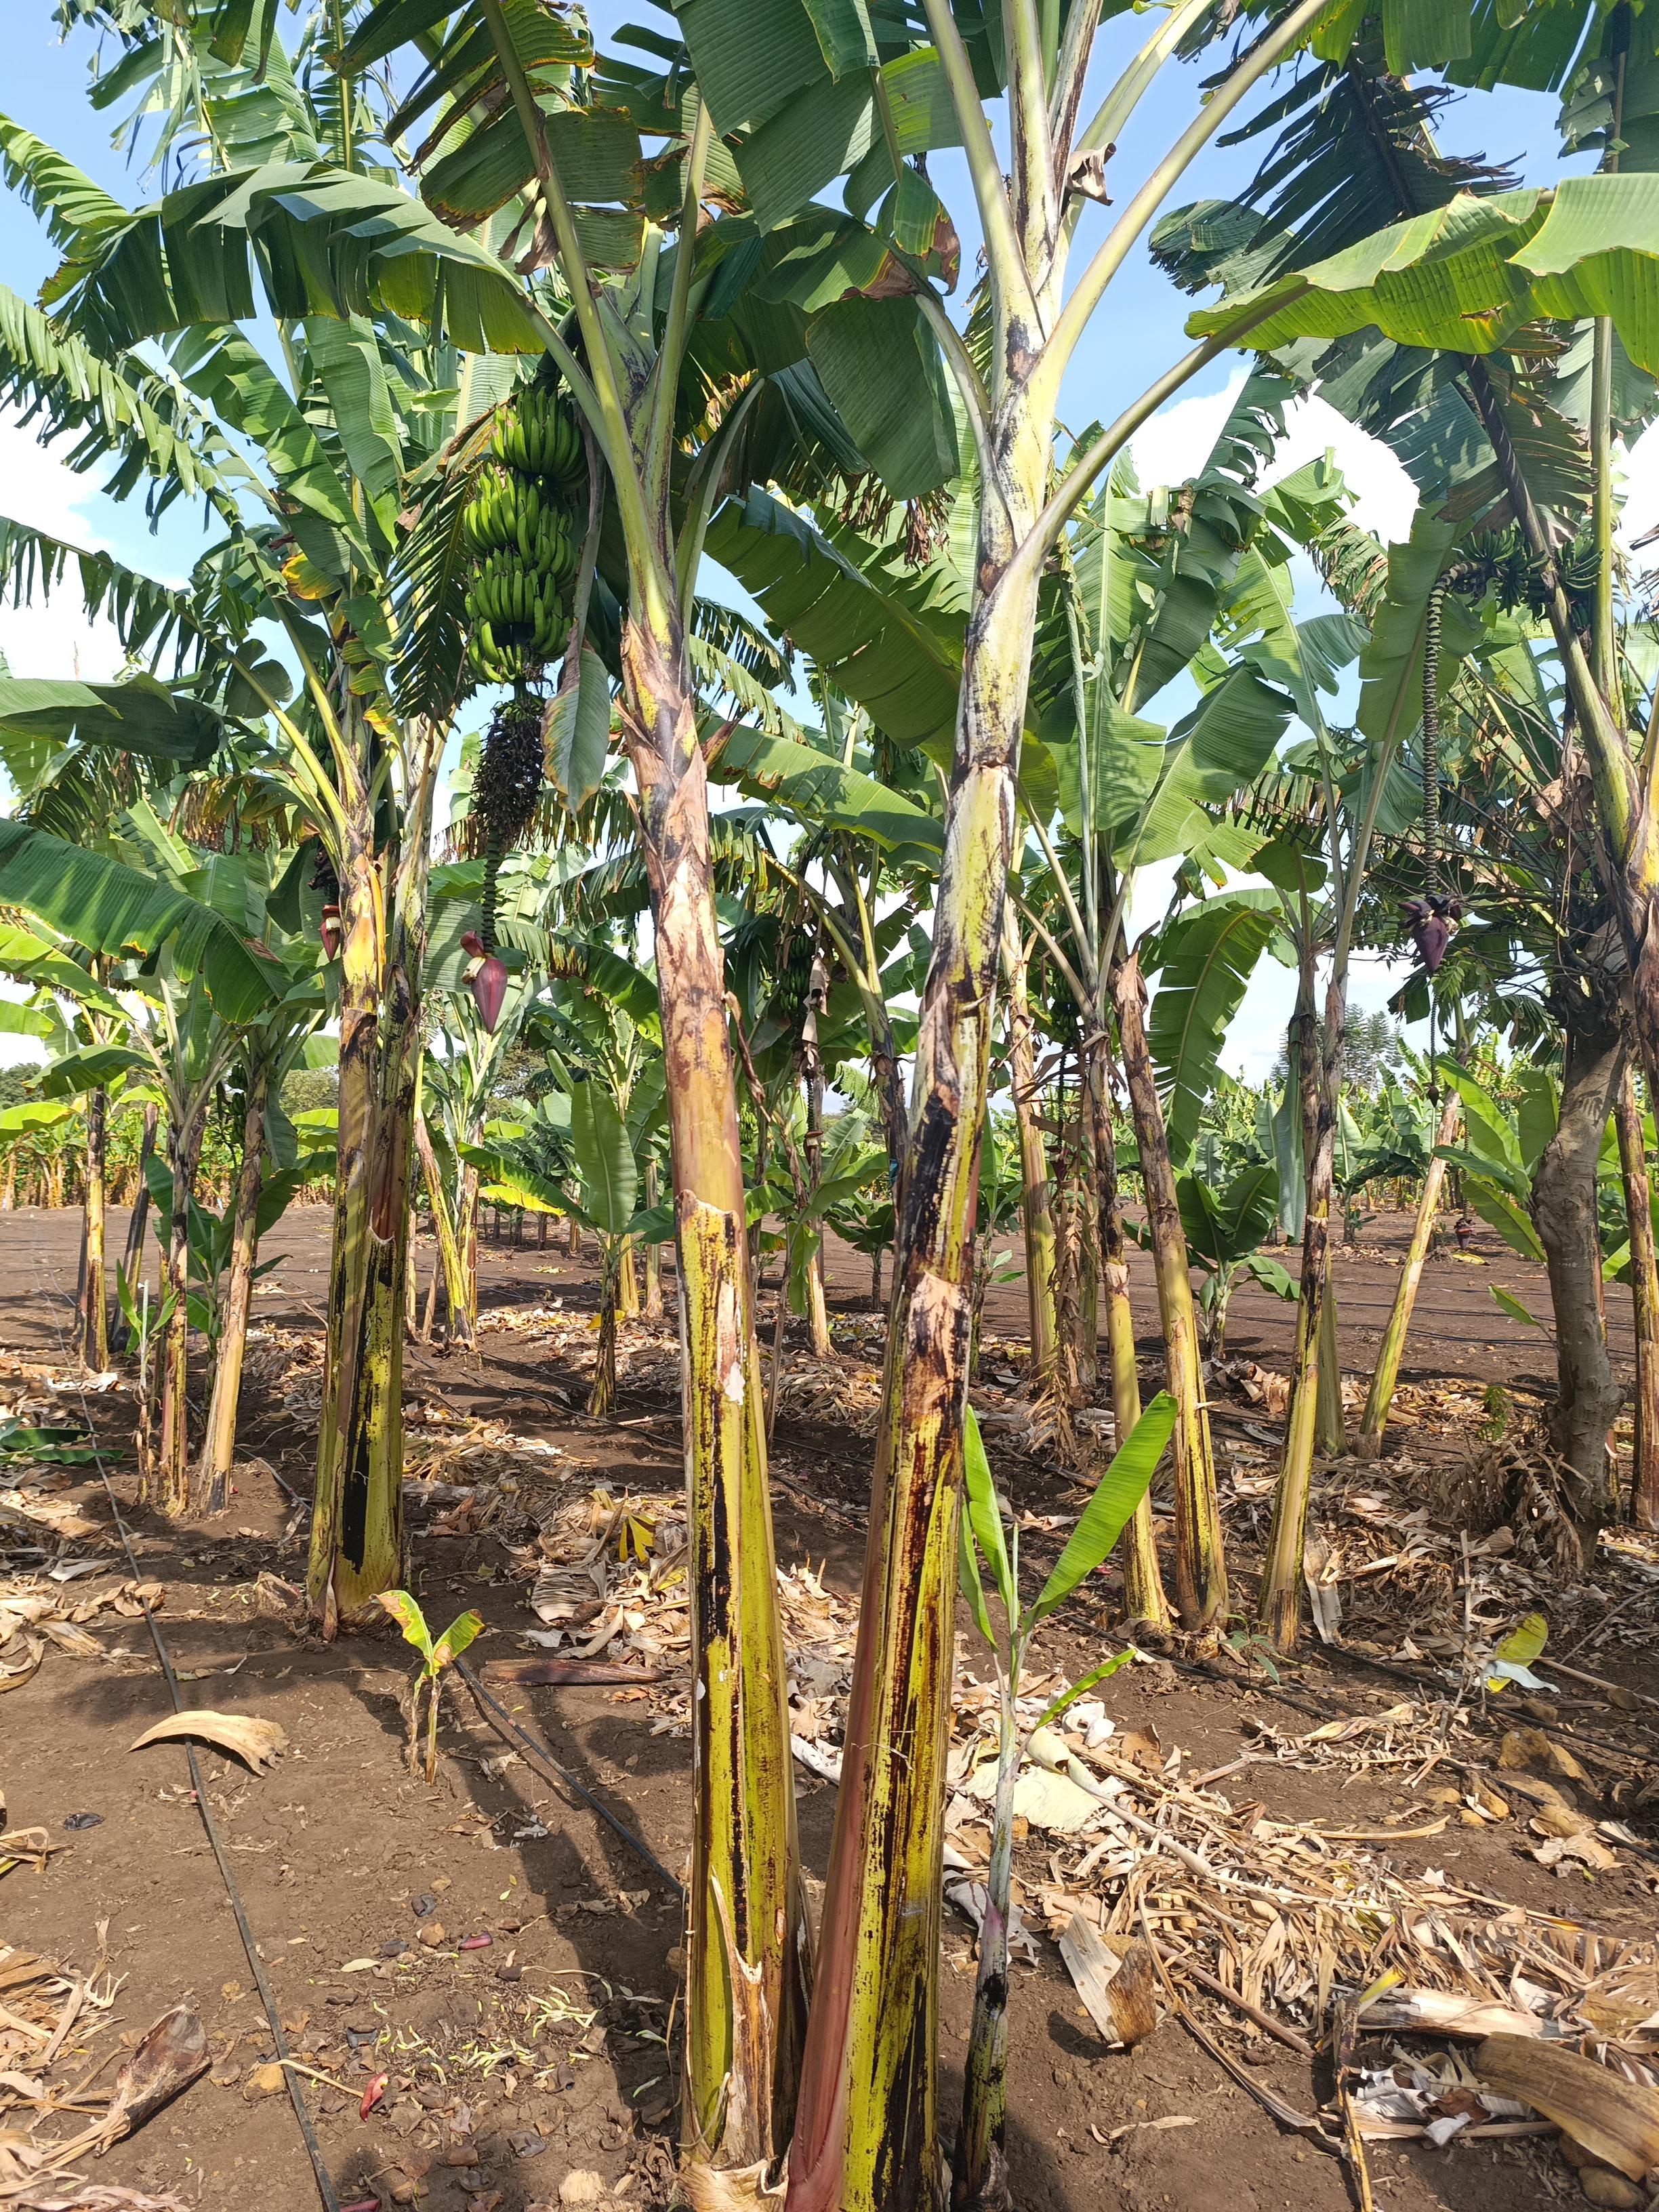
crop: banana
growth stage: development fruit
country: Tanzania
